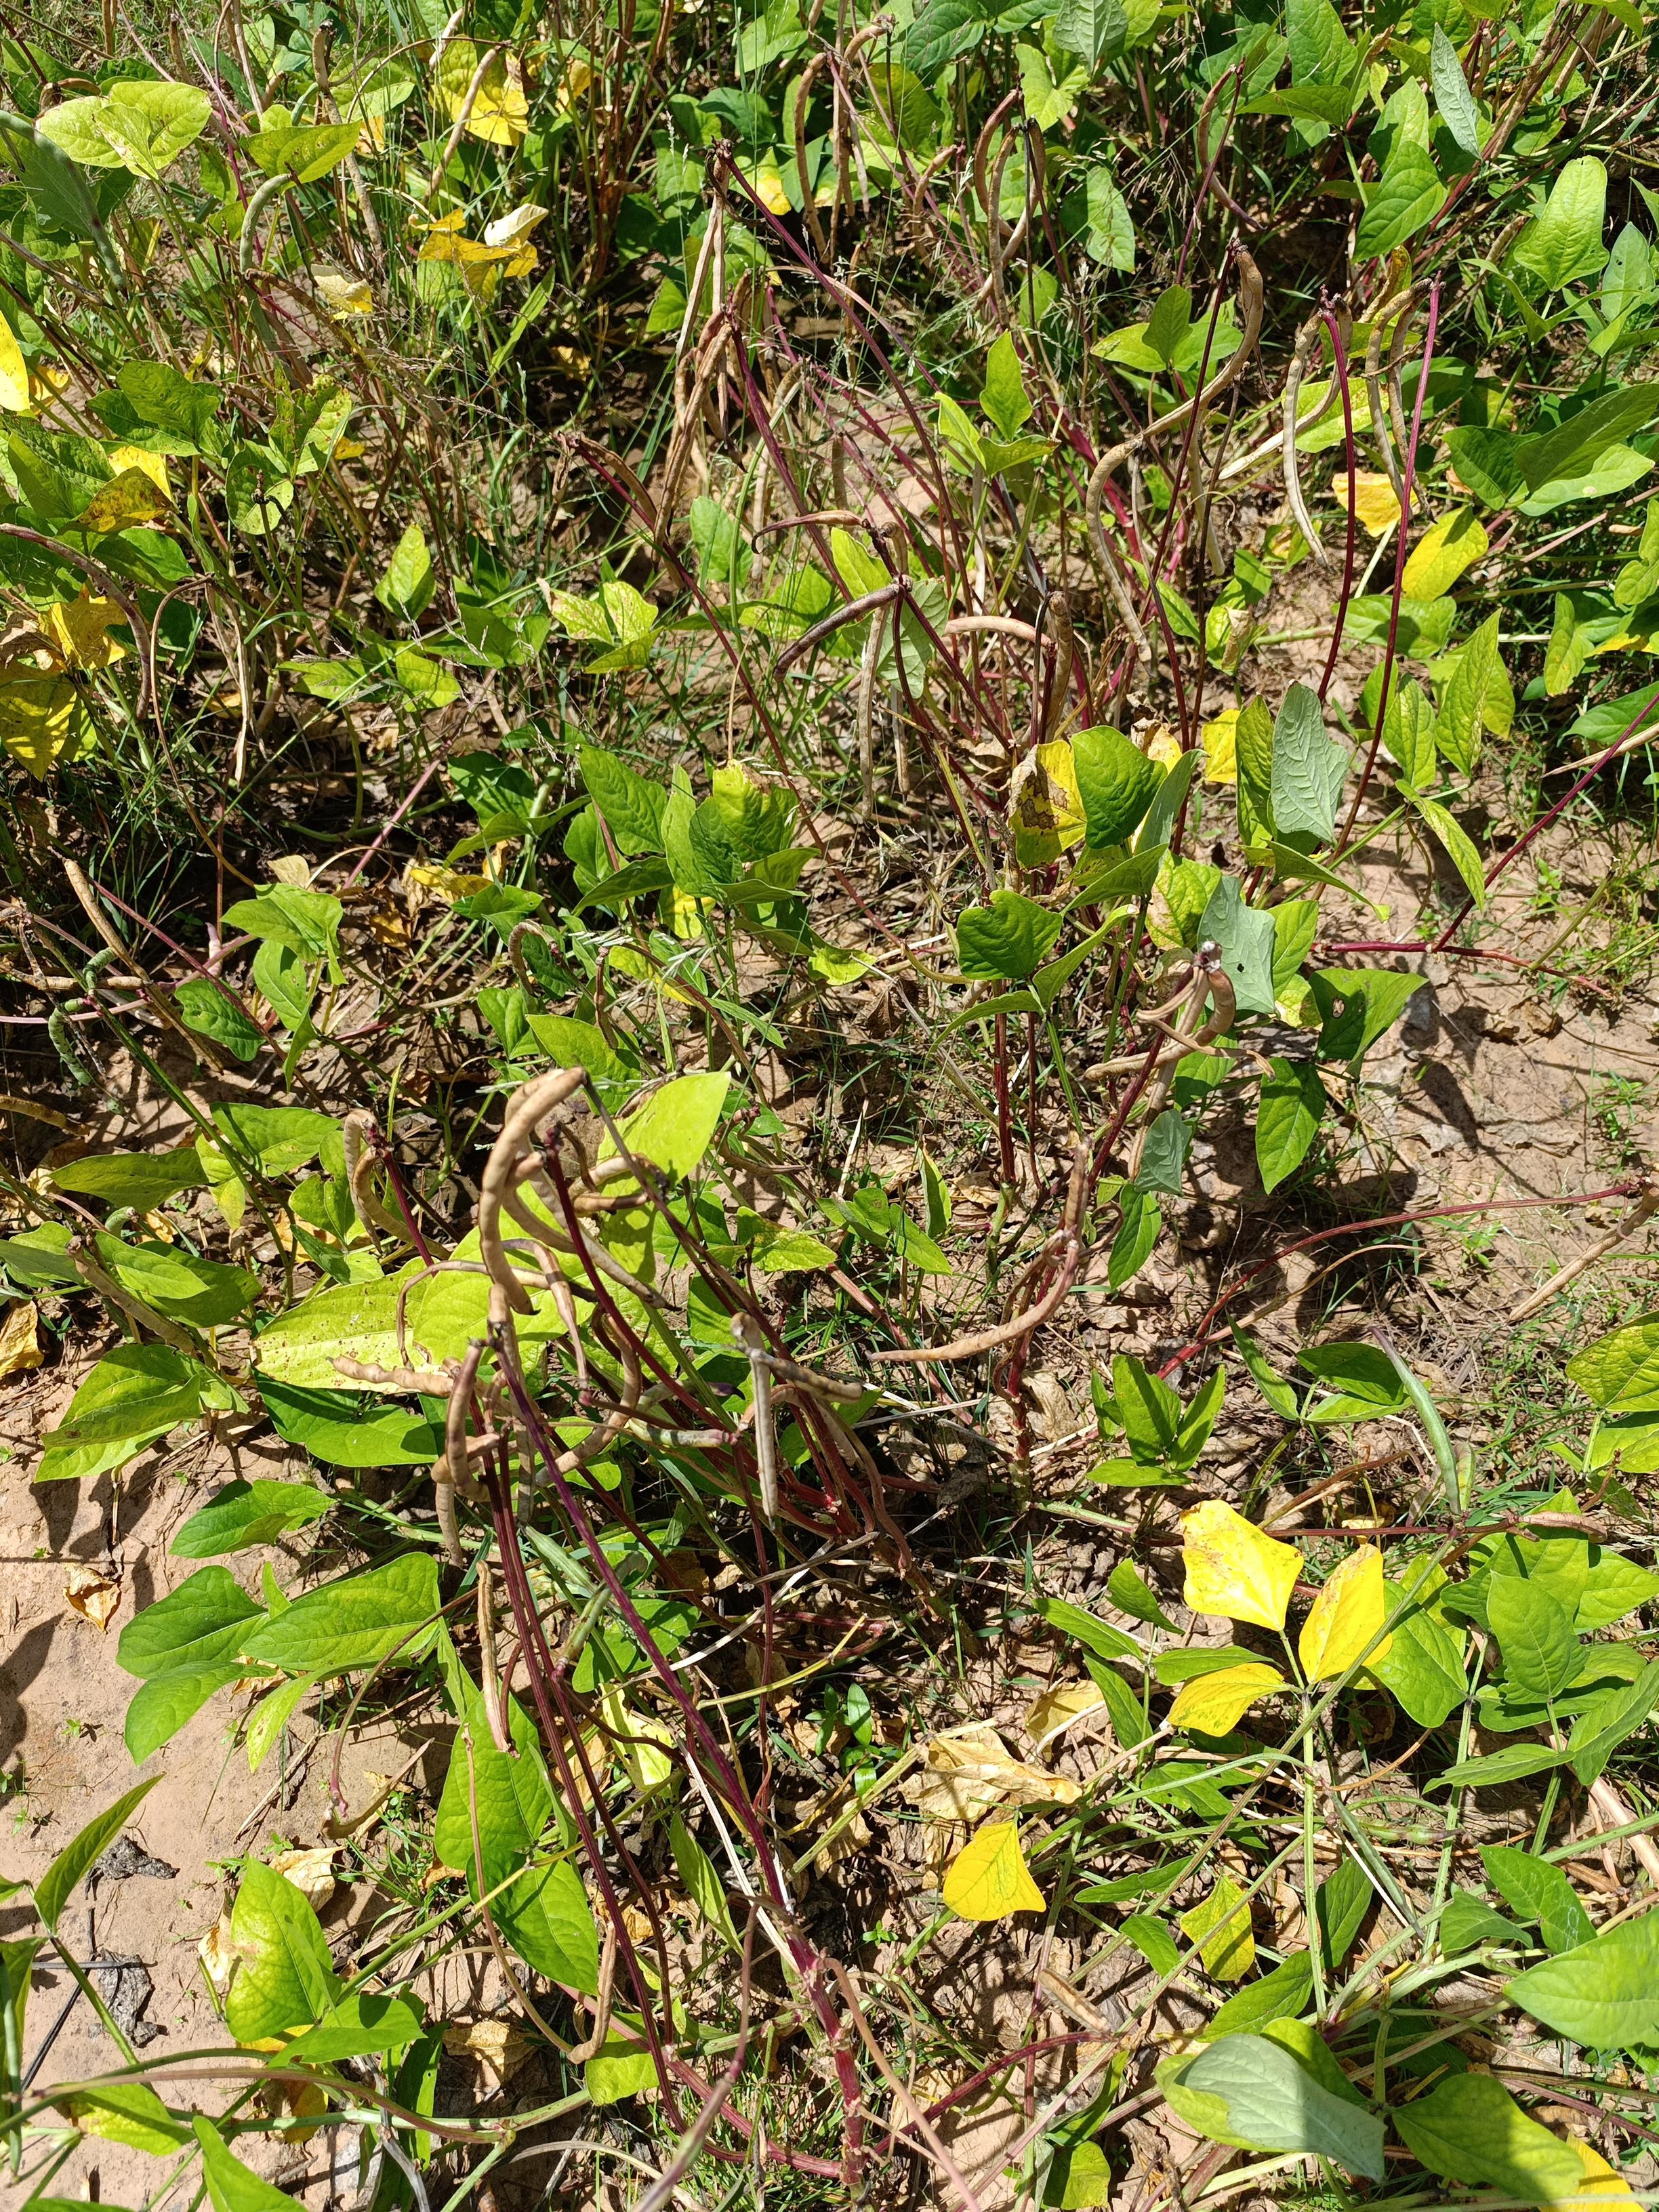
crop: cowpea
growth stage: maturity
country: Nigeria
